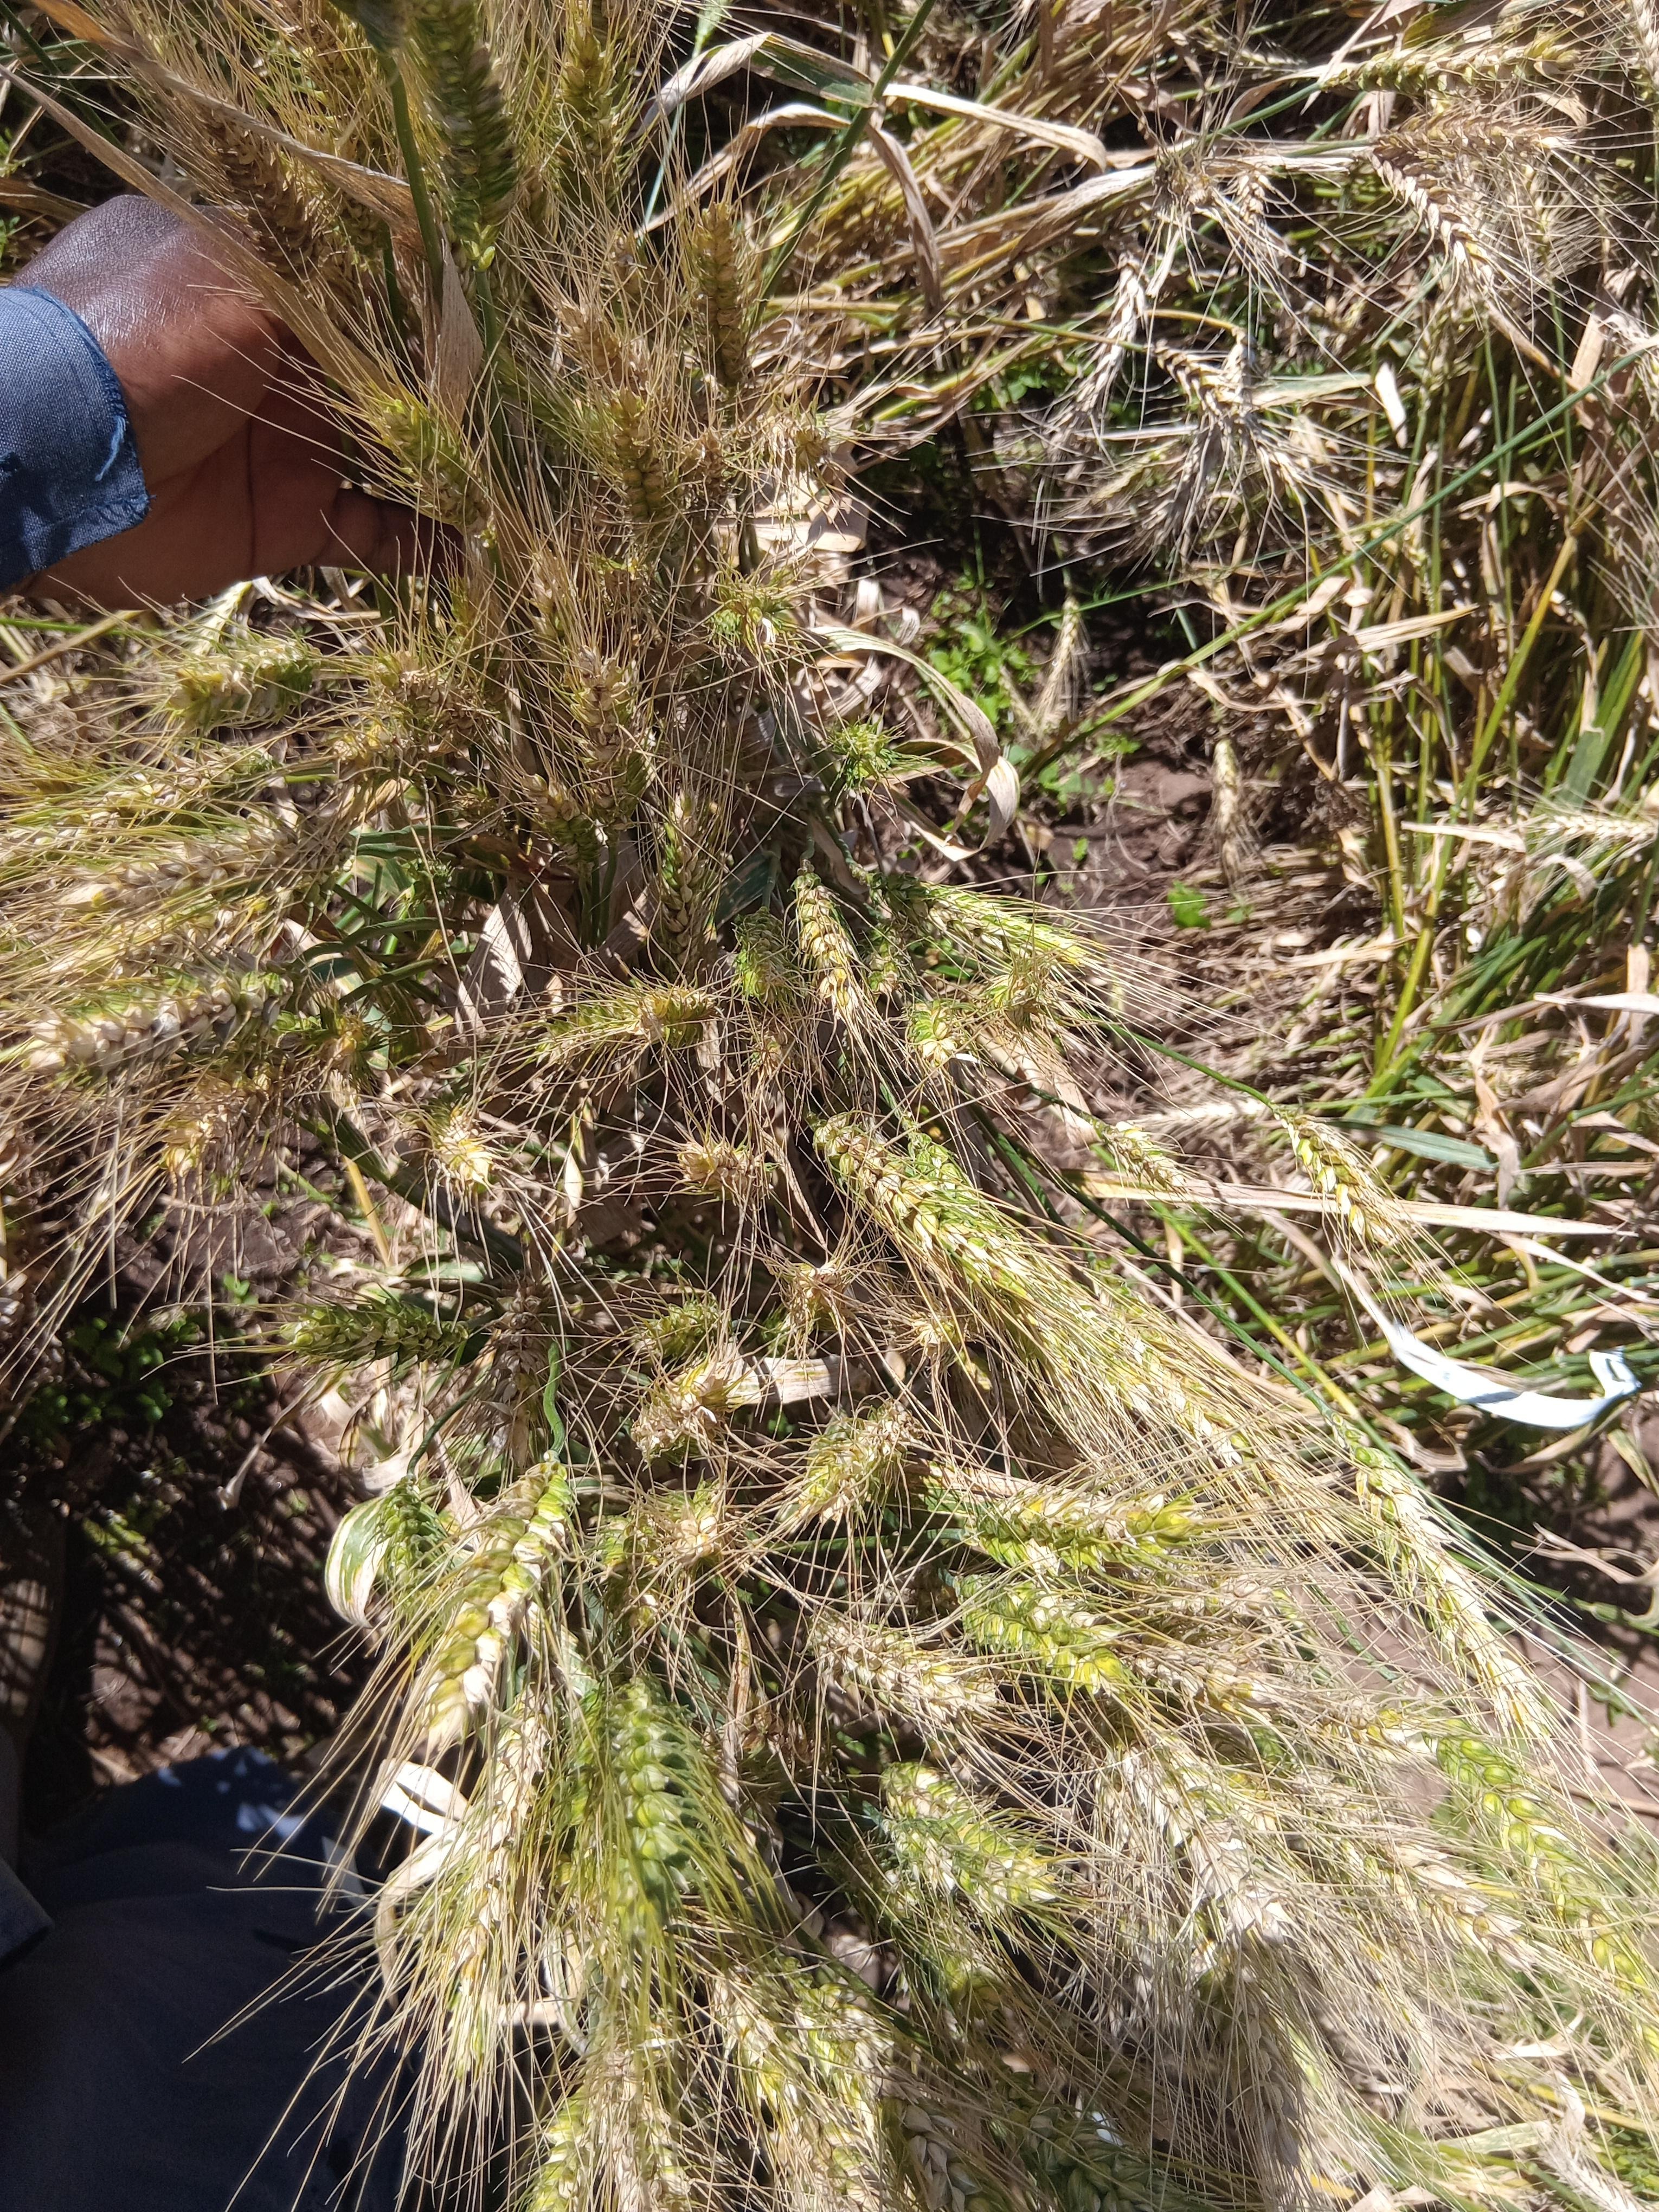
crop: wheat
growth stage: maturity
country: Kenya
